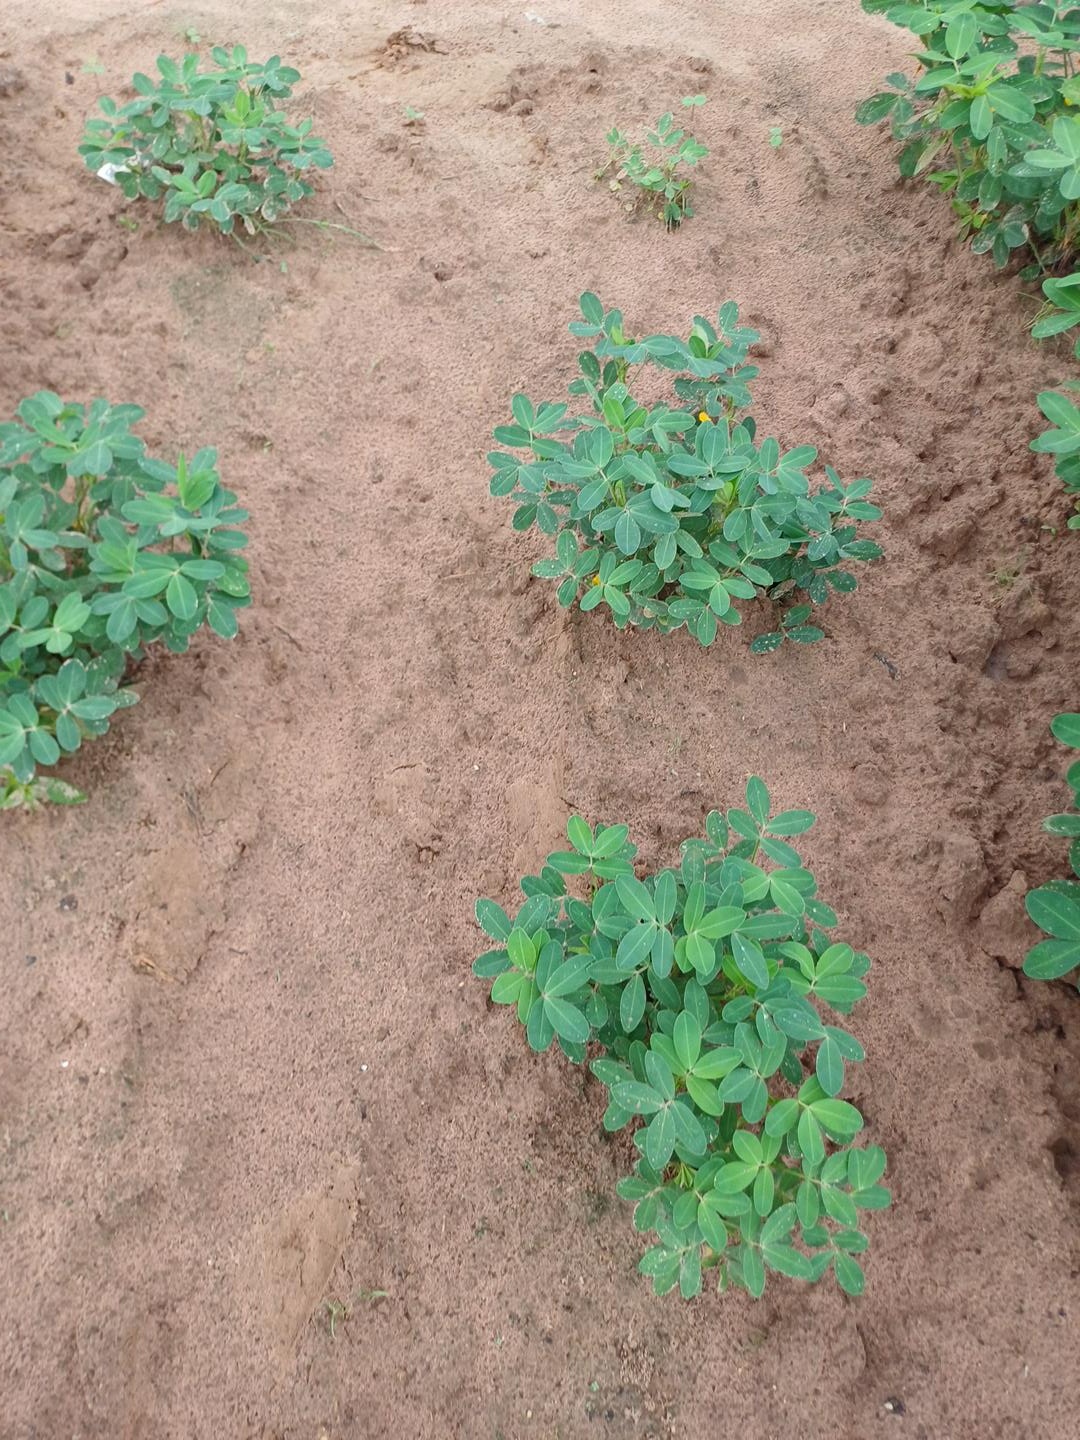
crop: groundnut
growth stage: flowering
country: Senegal
